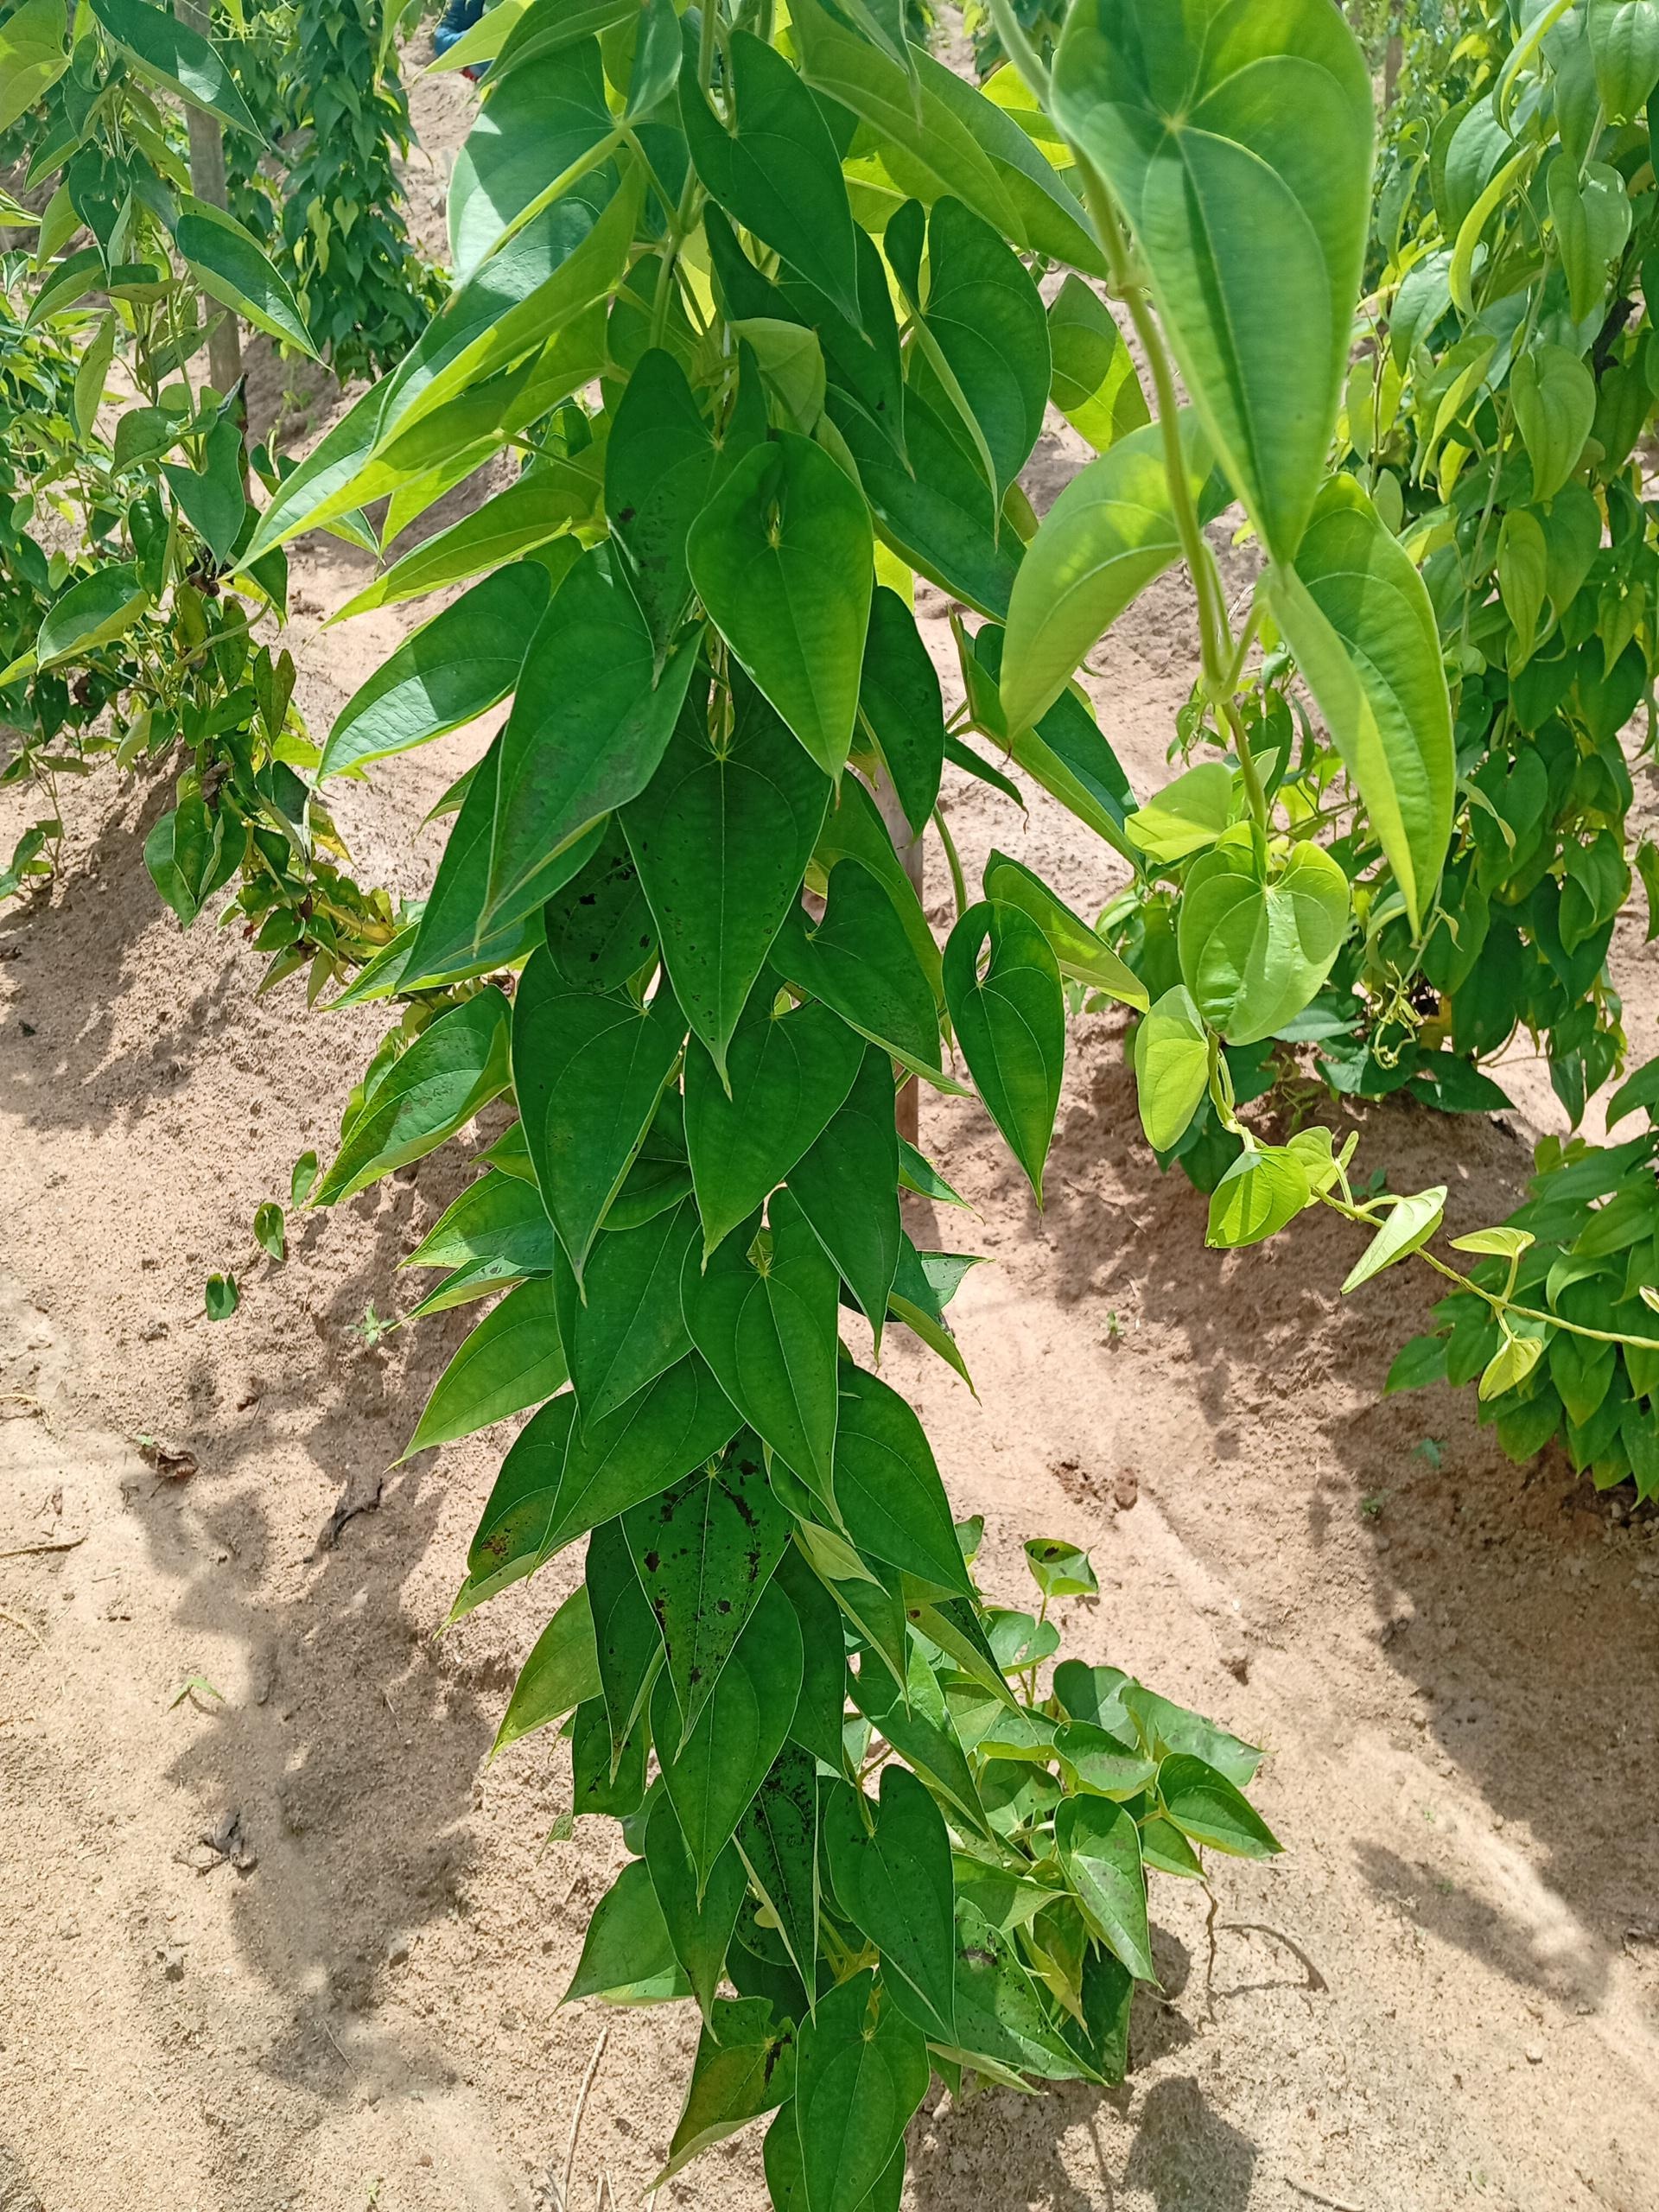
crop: yam
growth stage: vegetative
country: Nigeria
